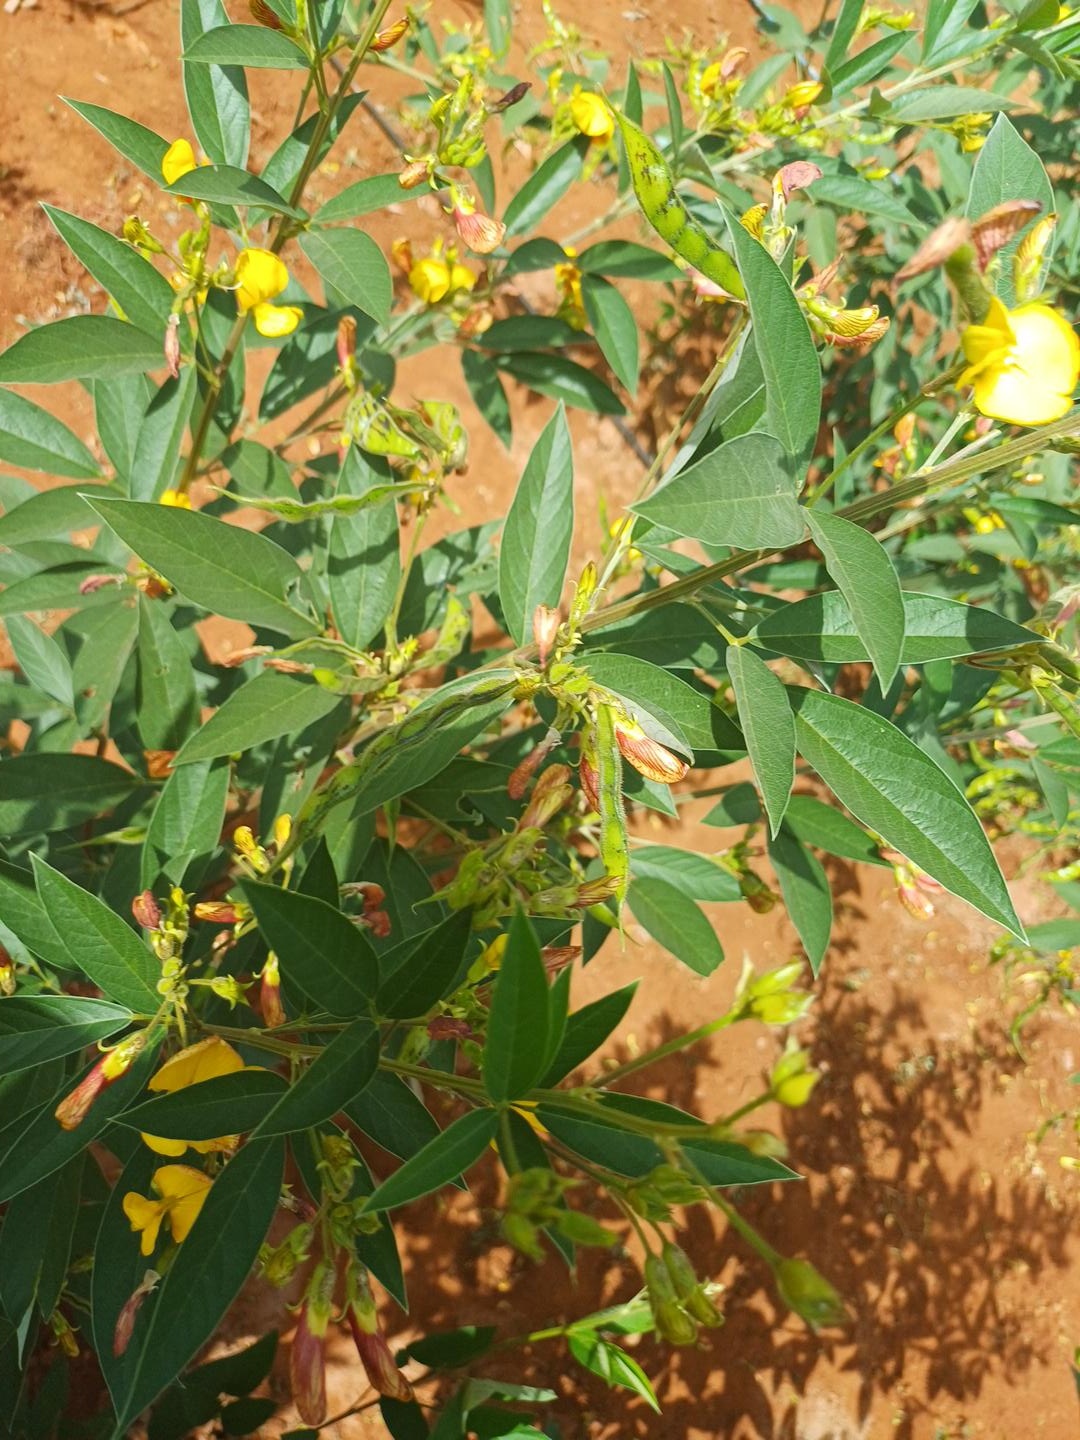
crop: pigeonpea
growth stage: flowering
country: Kenya
